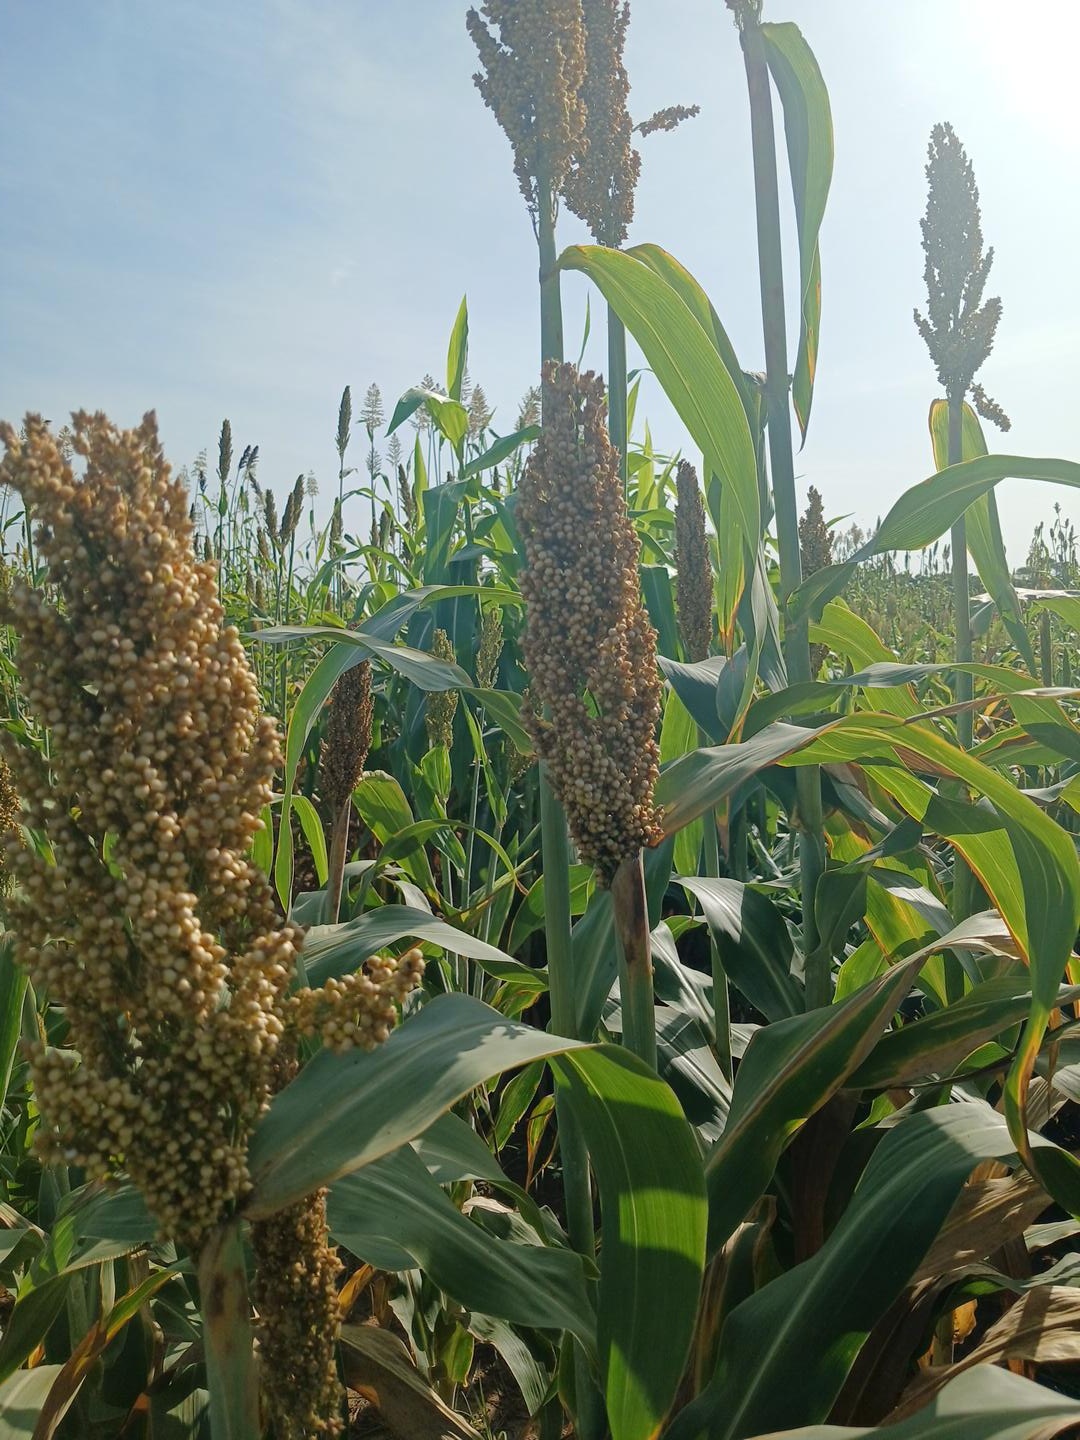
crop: sorghum
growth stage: filling grain
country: Senegal
